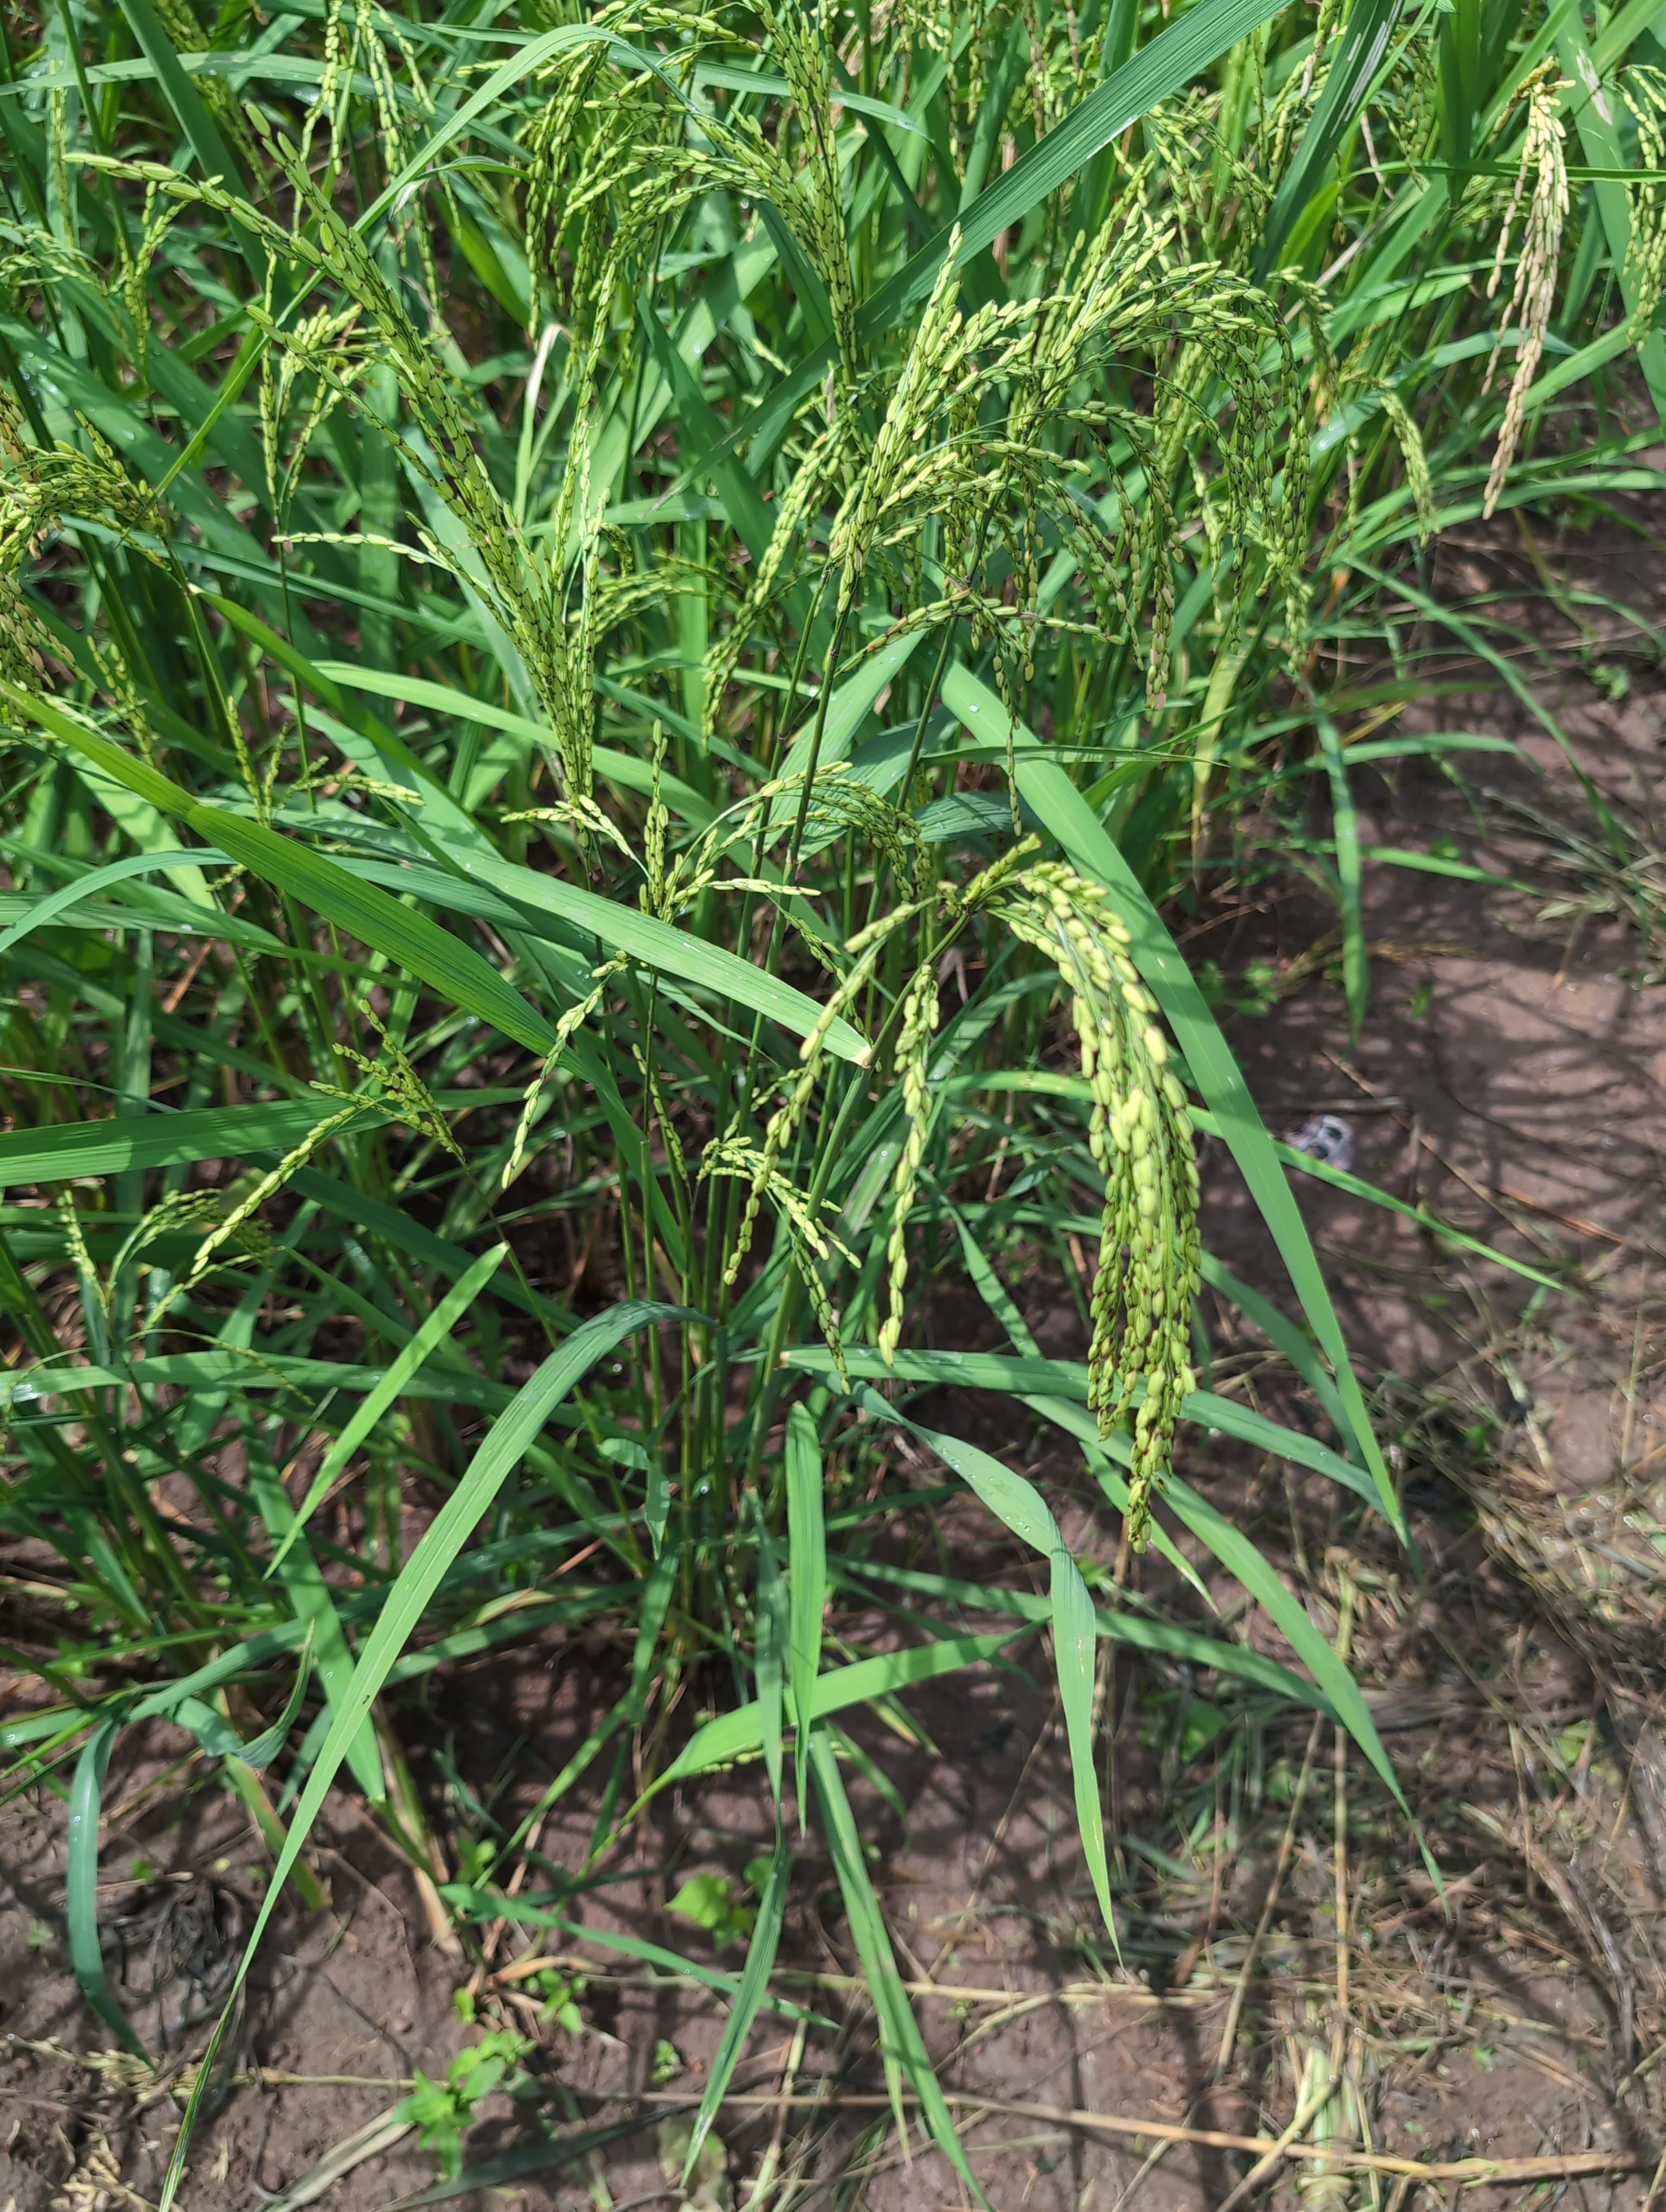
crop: rice
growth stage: stage dough
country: Côte d'Ivoire
